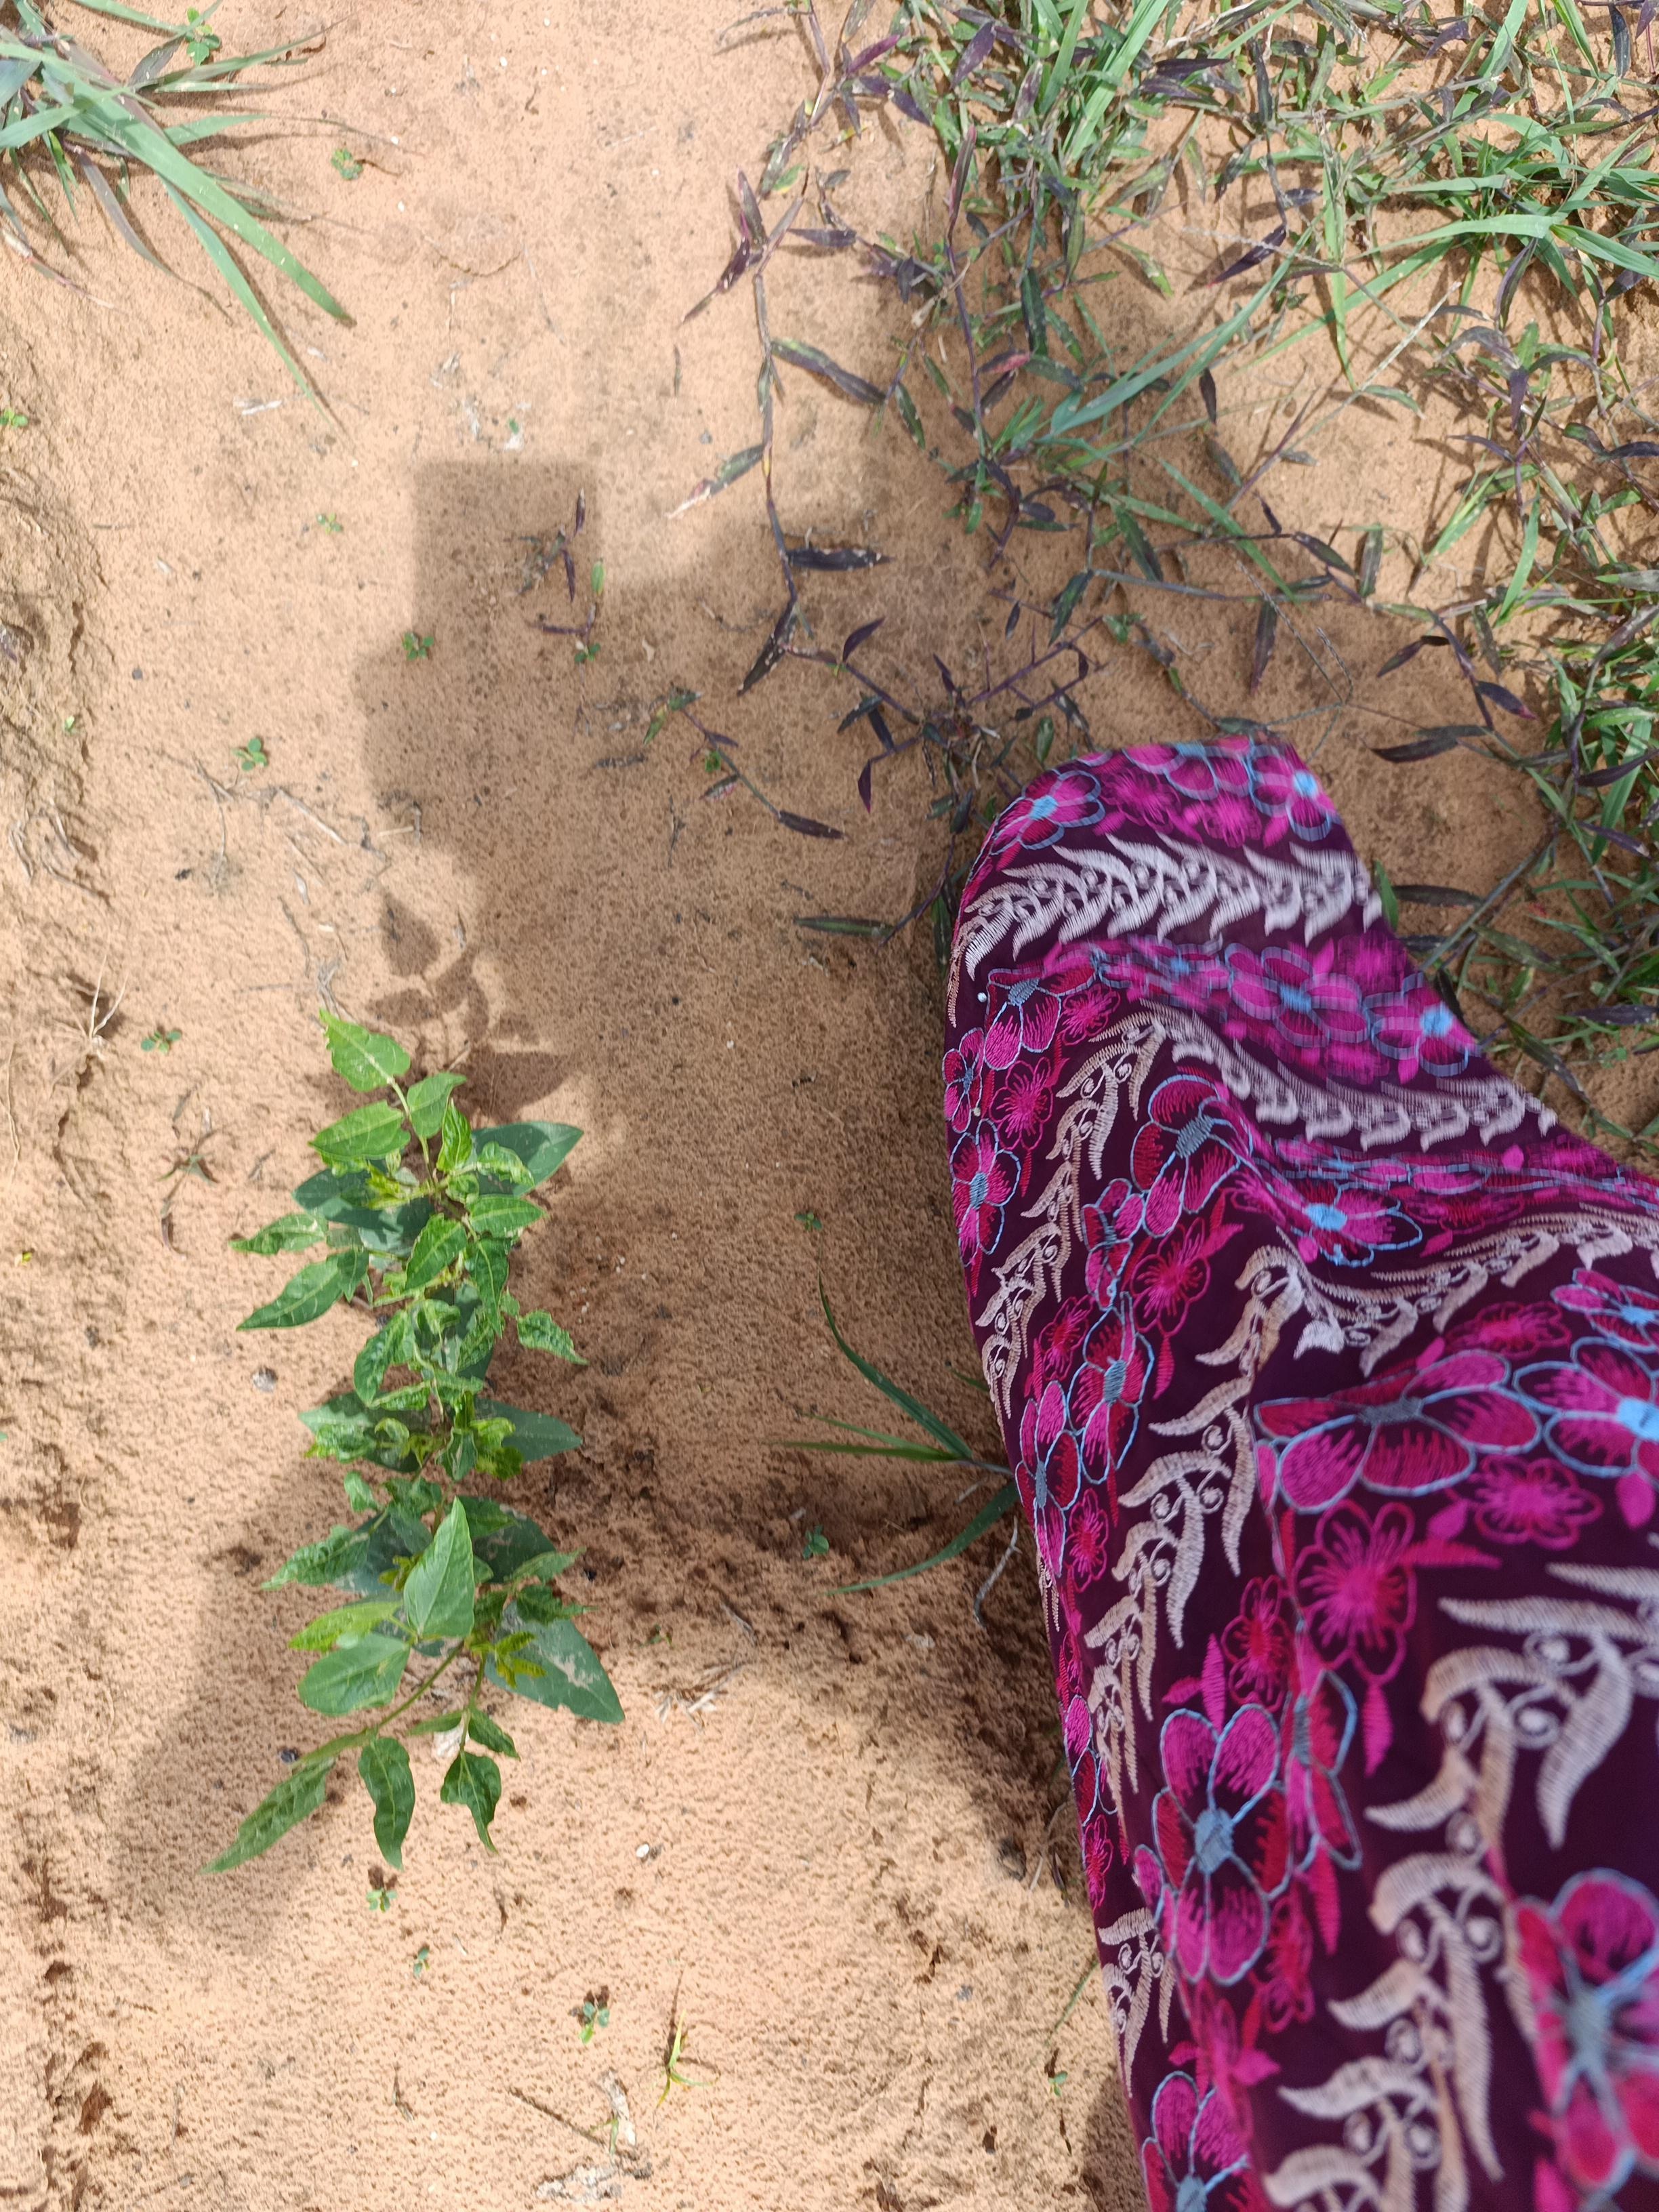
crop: cowpea
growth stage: emergence
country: Nigeria
